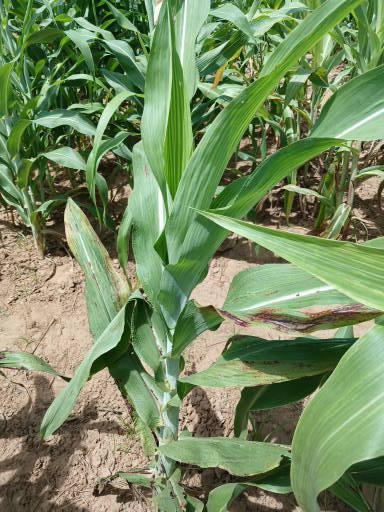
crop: sorghum
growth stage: vegetative
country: Senegal
